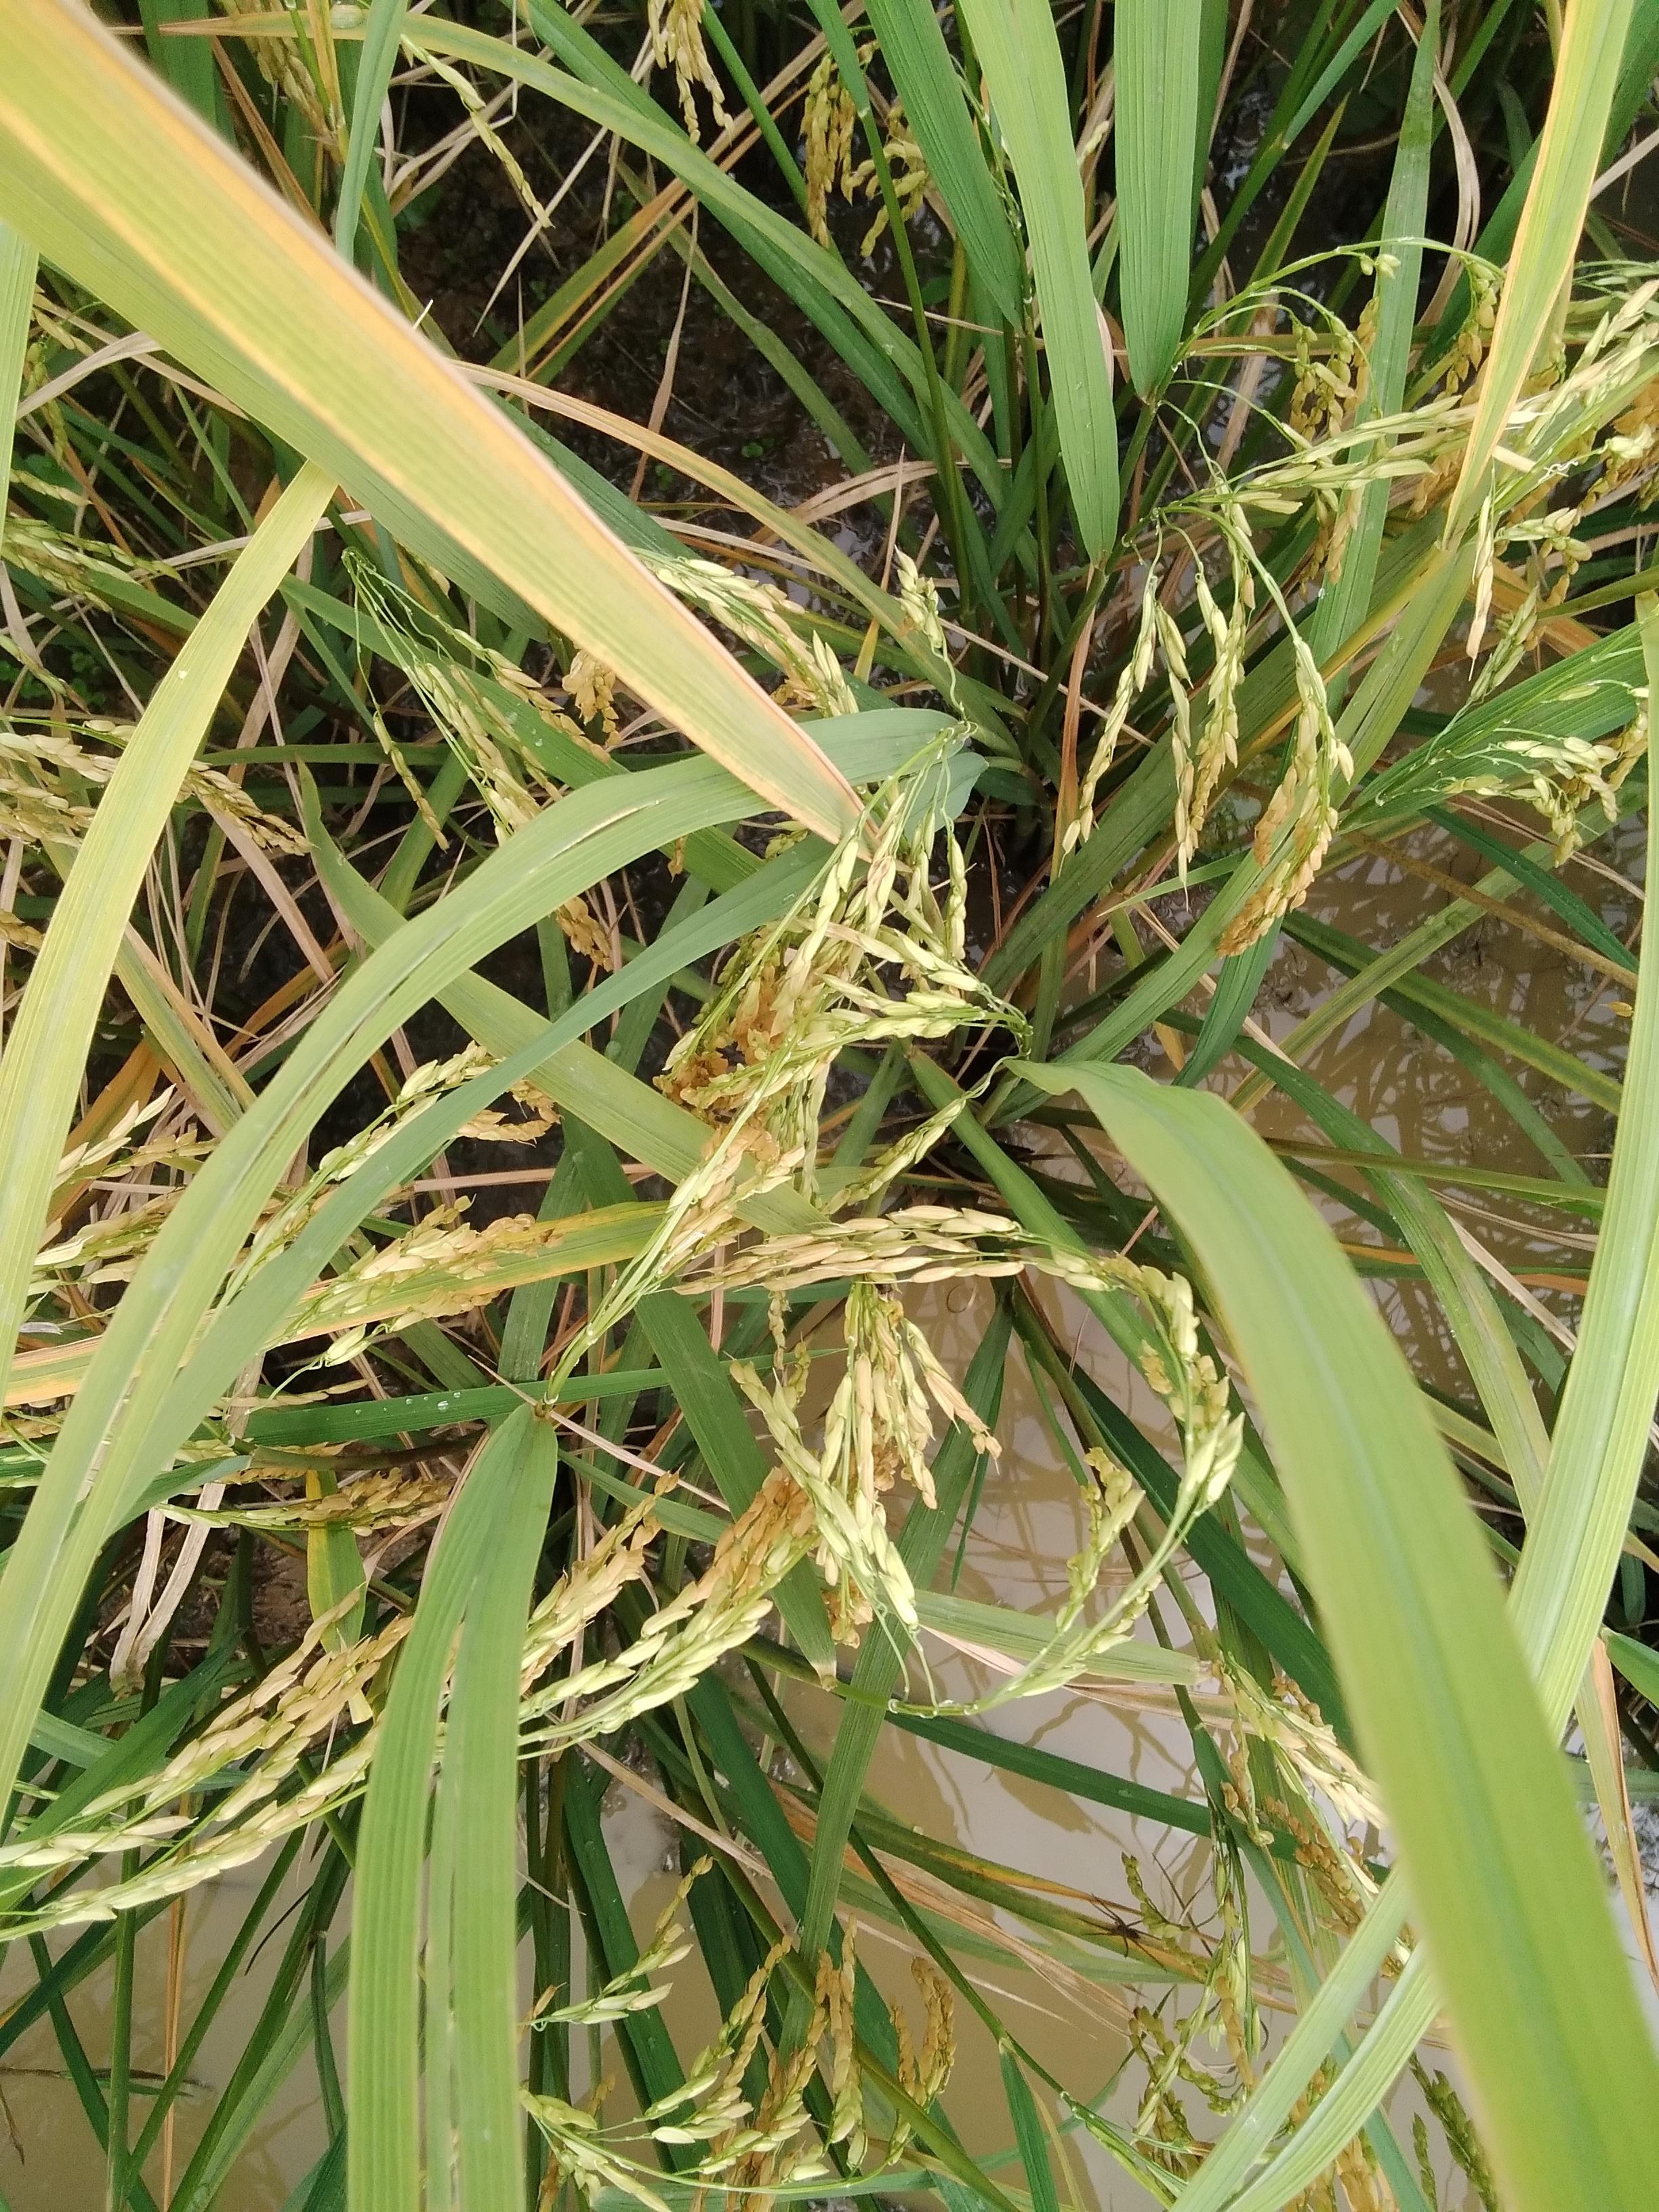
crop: rice
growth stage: ripening
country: Nigeria
